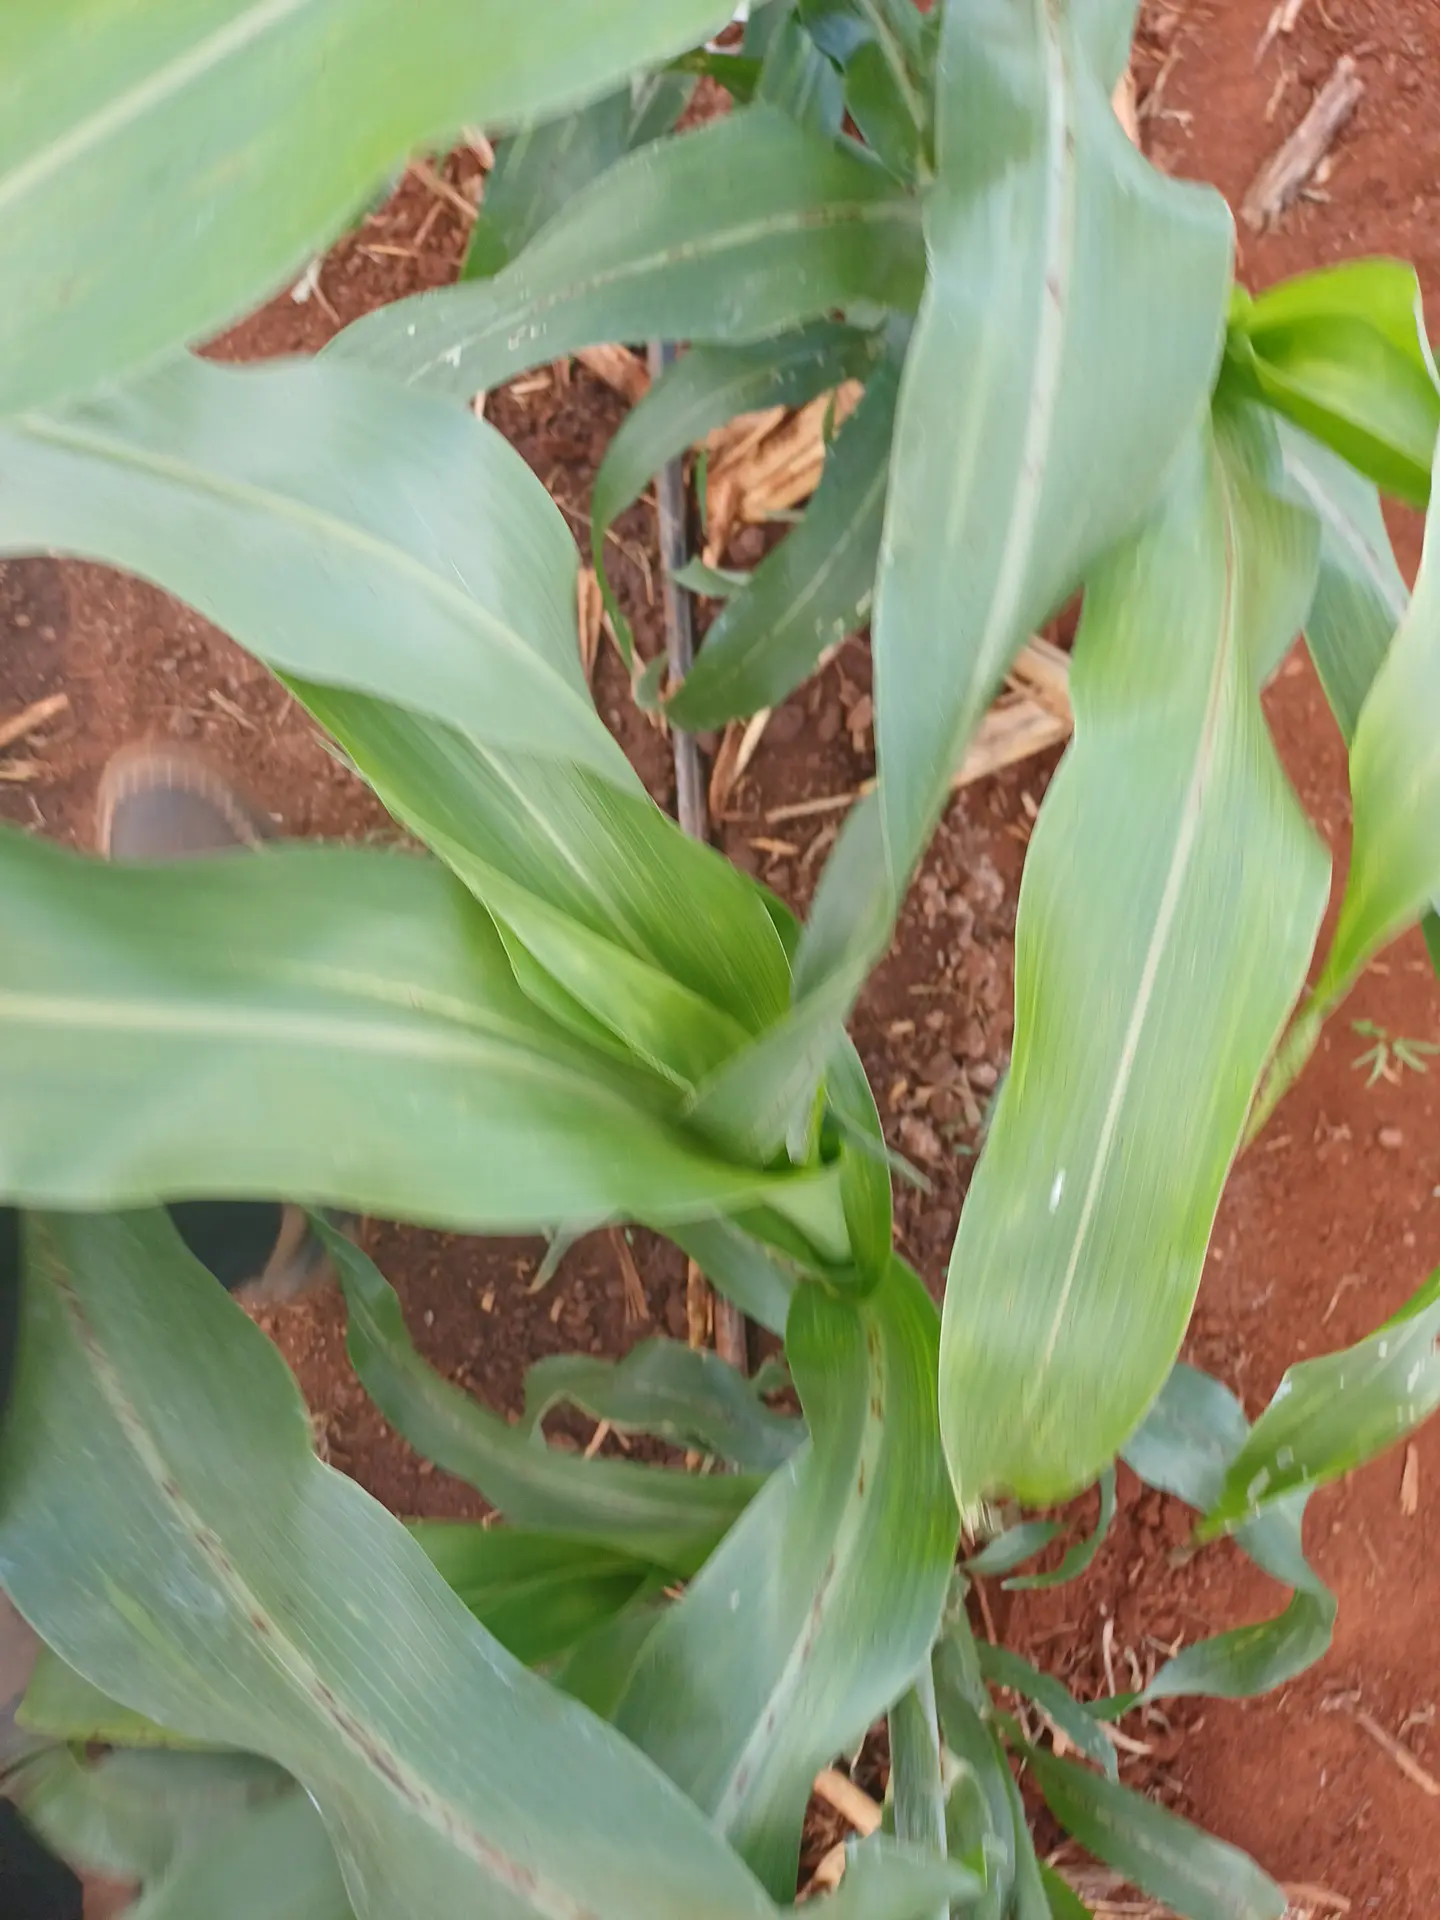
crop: sorghum
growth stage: vegetative
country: Kenya
